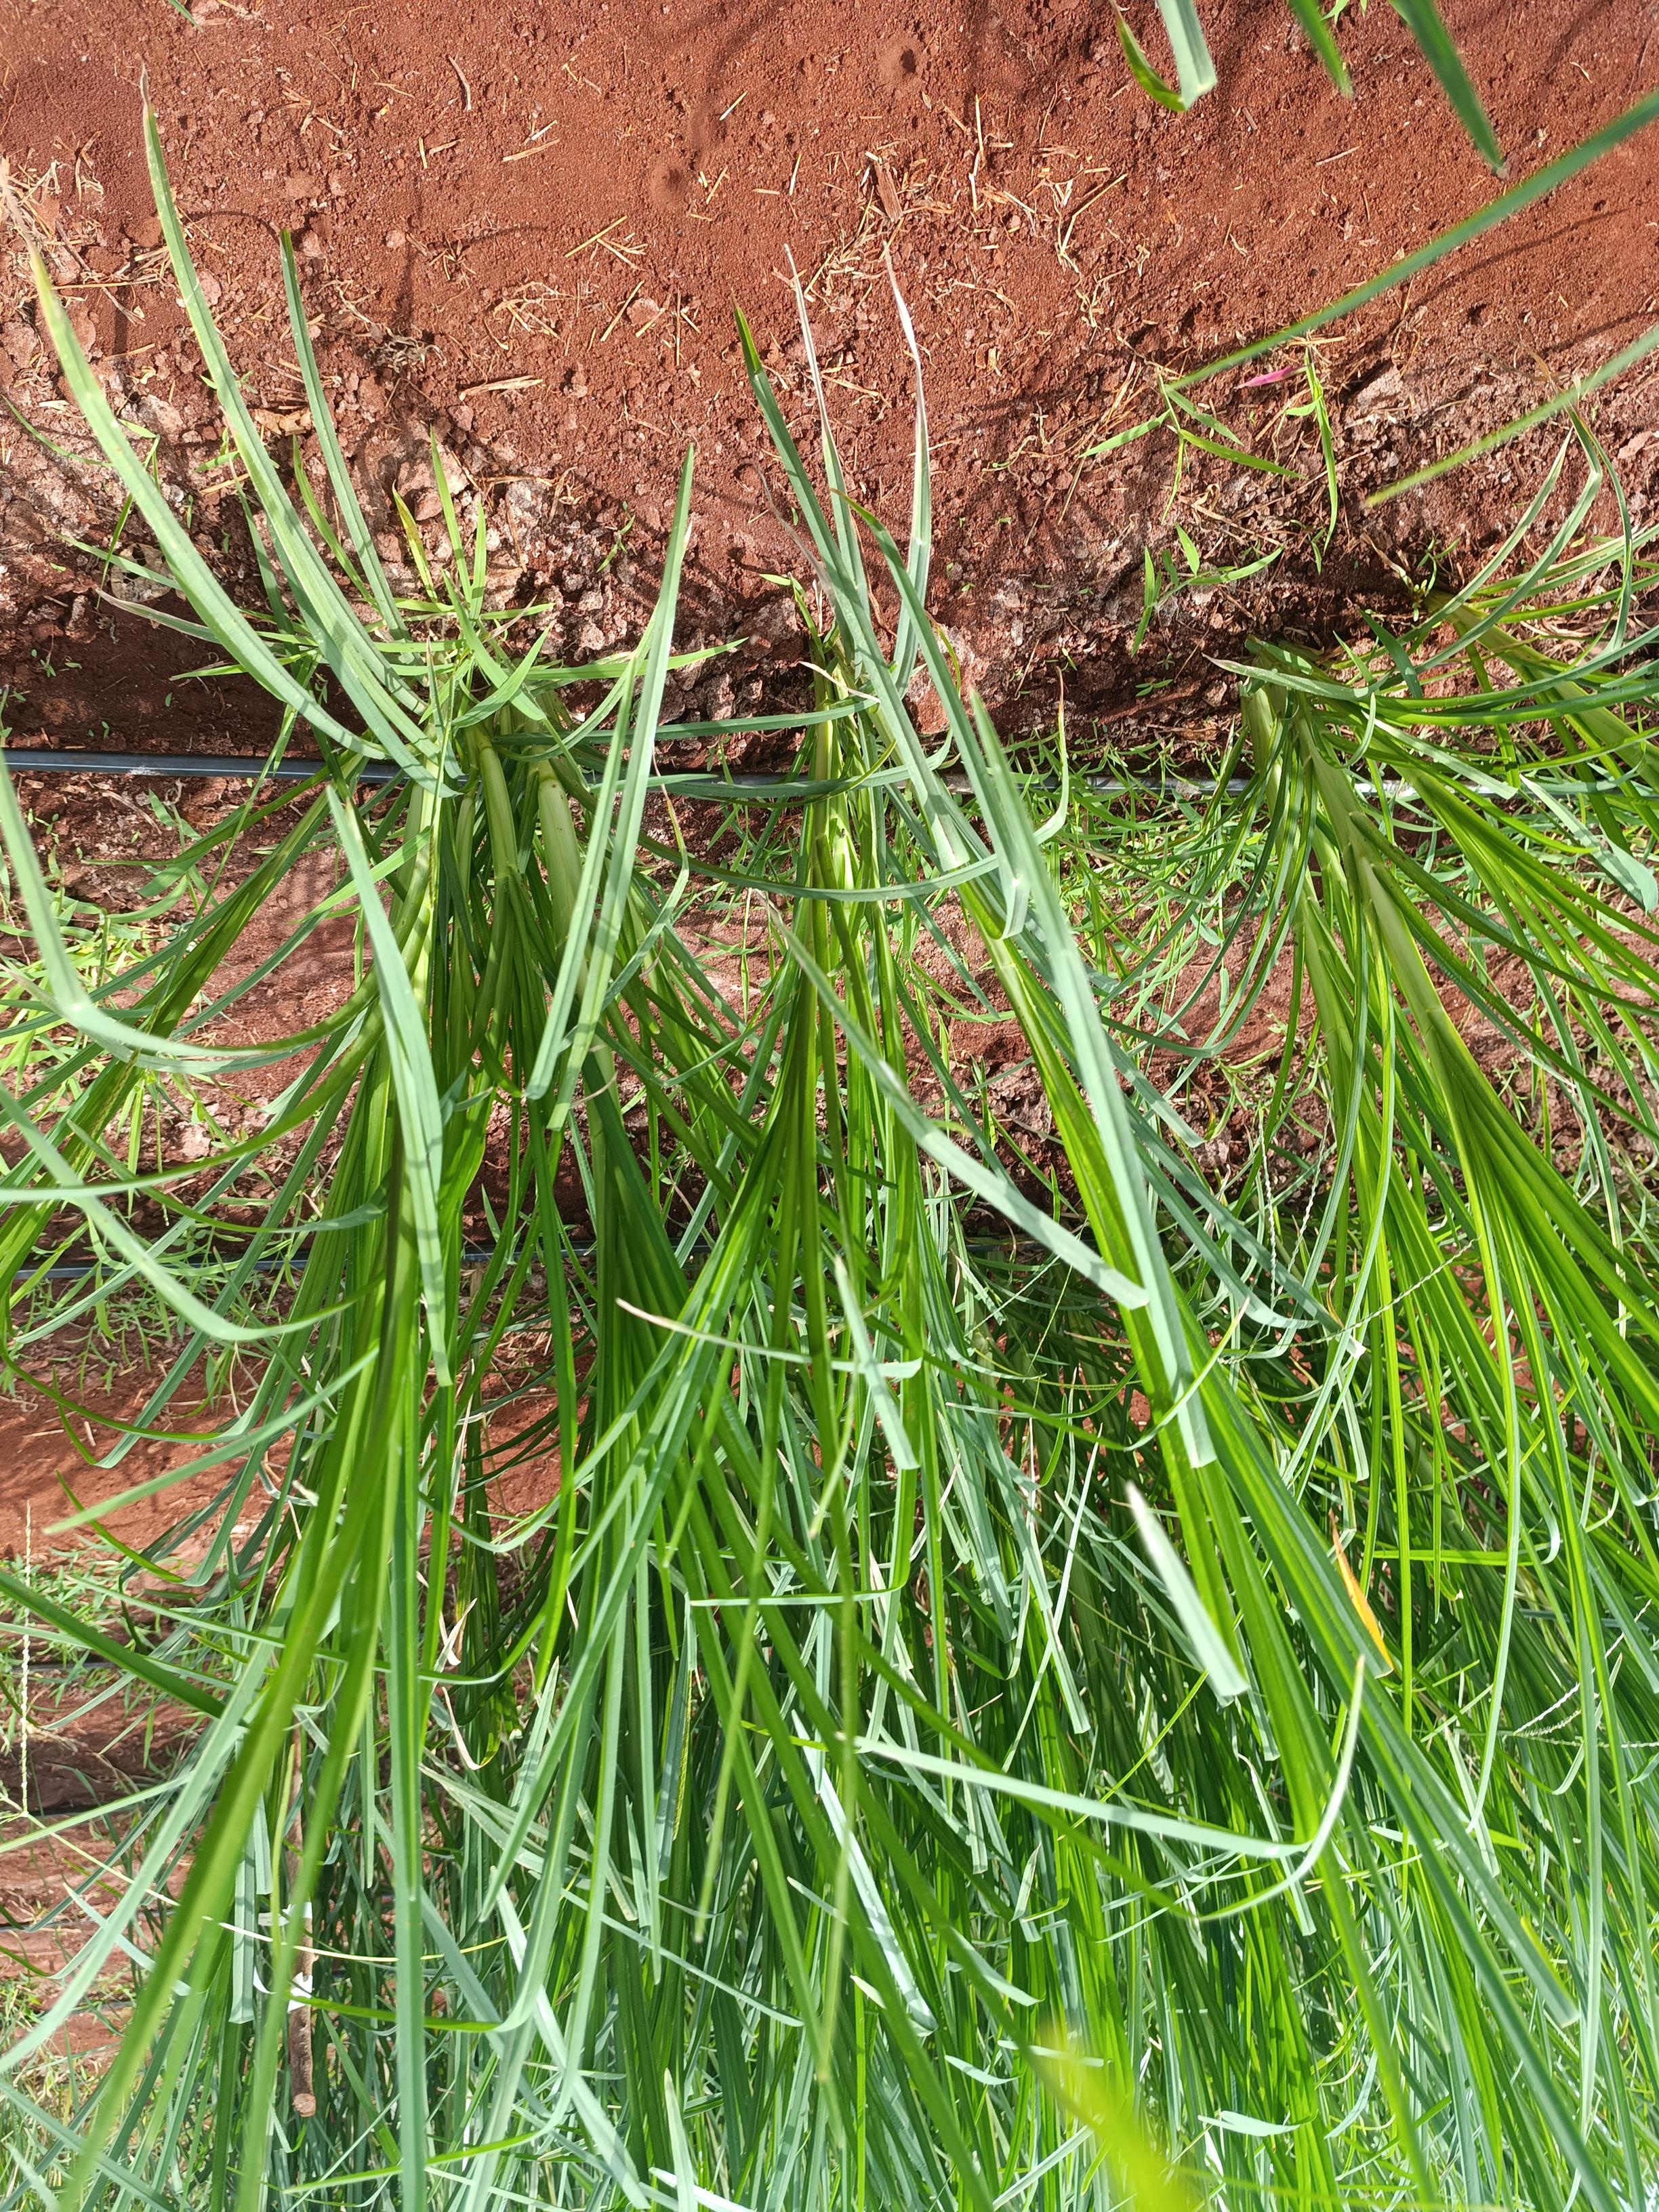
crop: finger millet
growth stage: vegetative
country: Kenya
